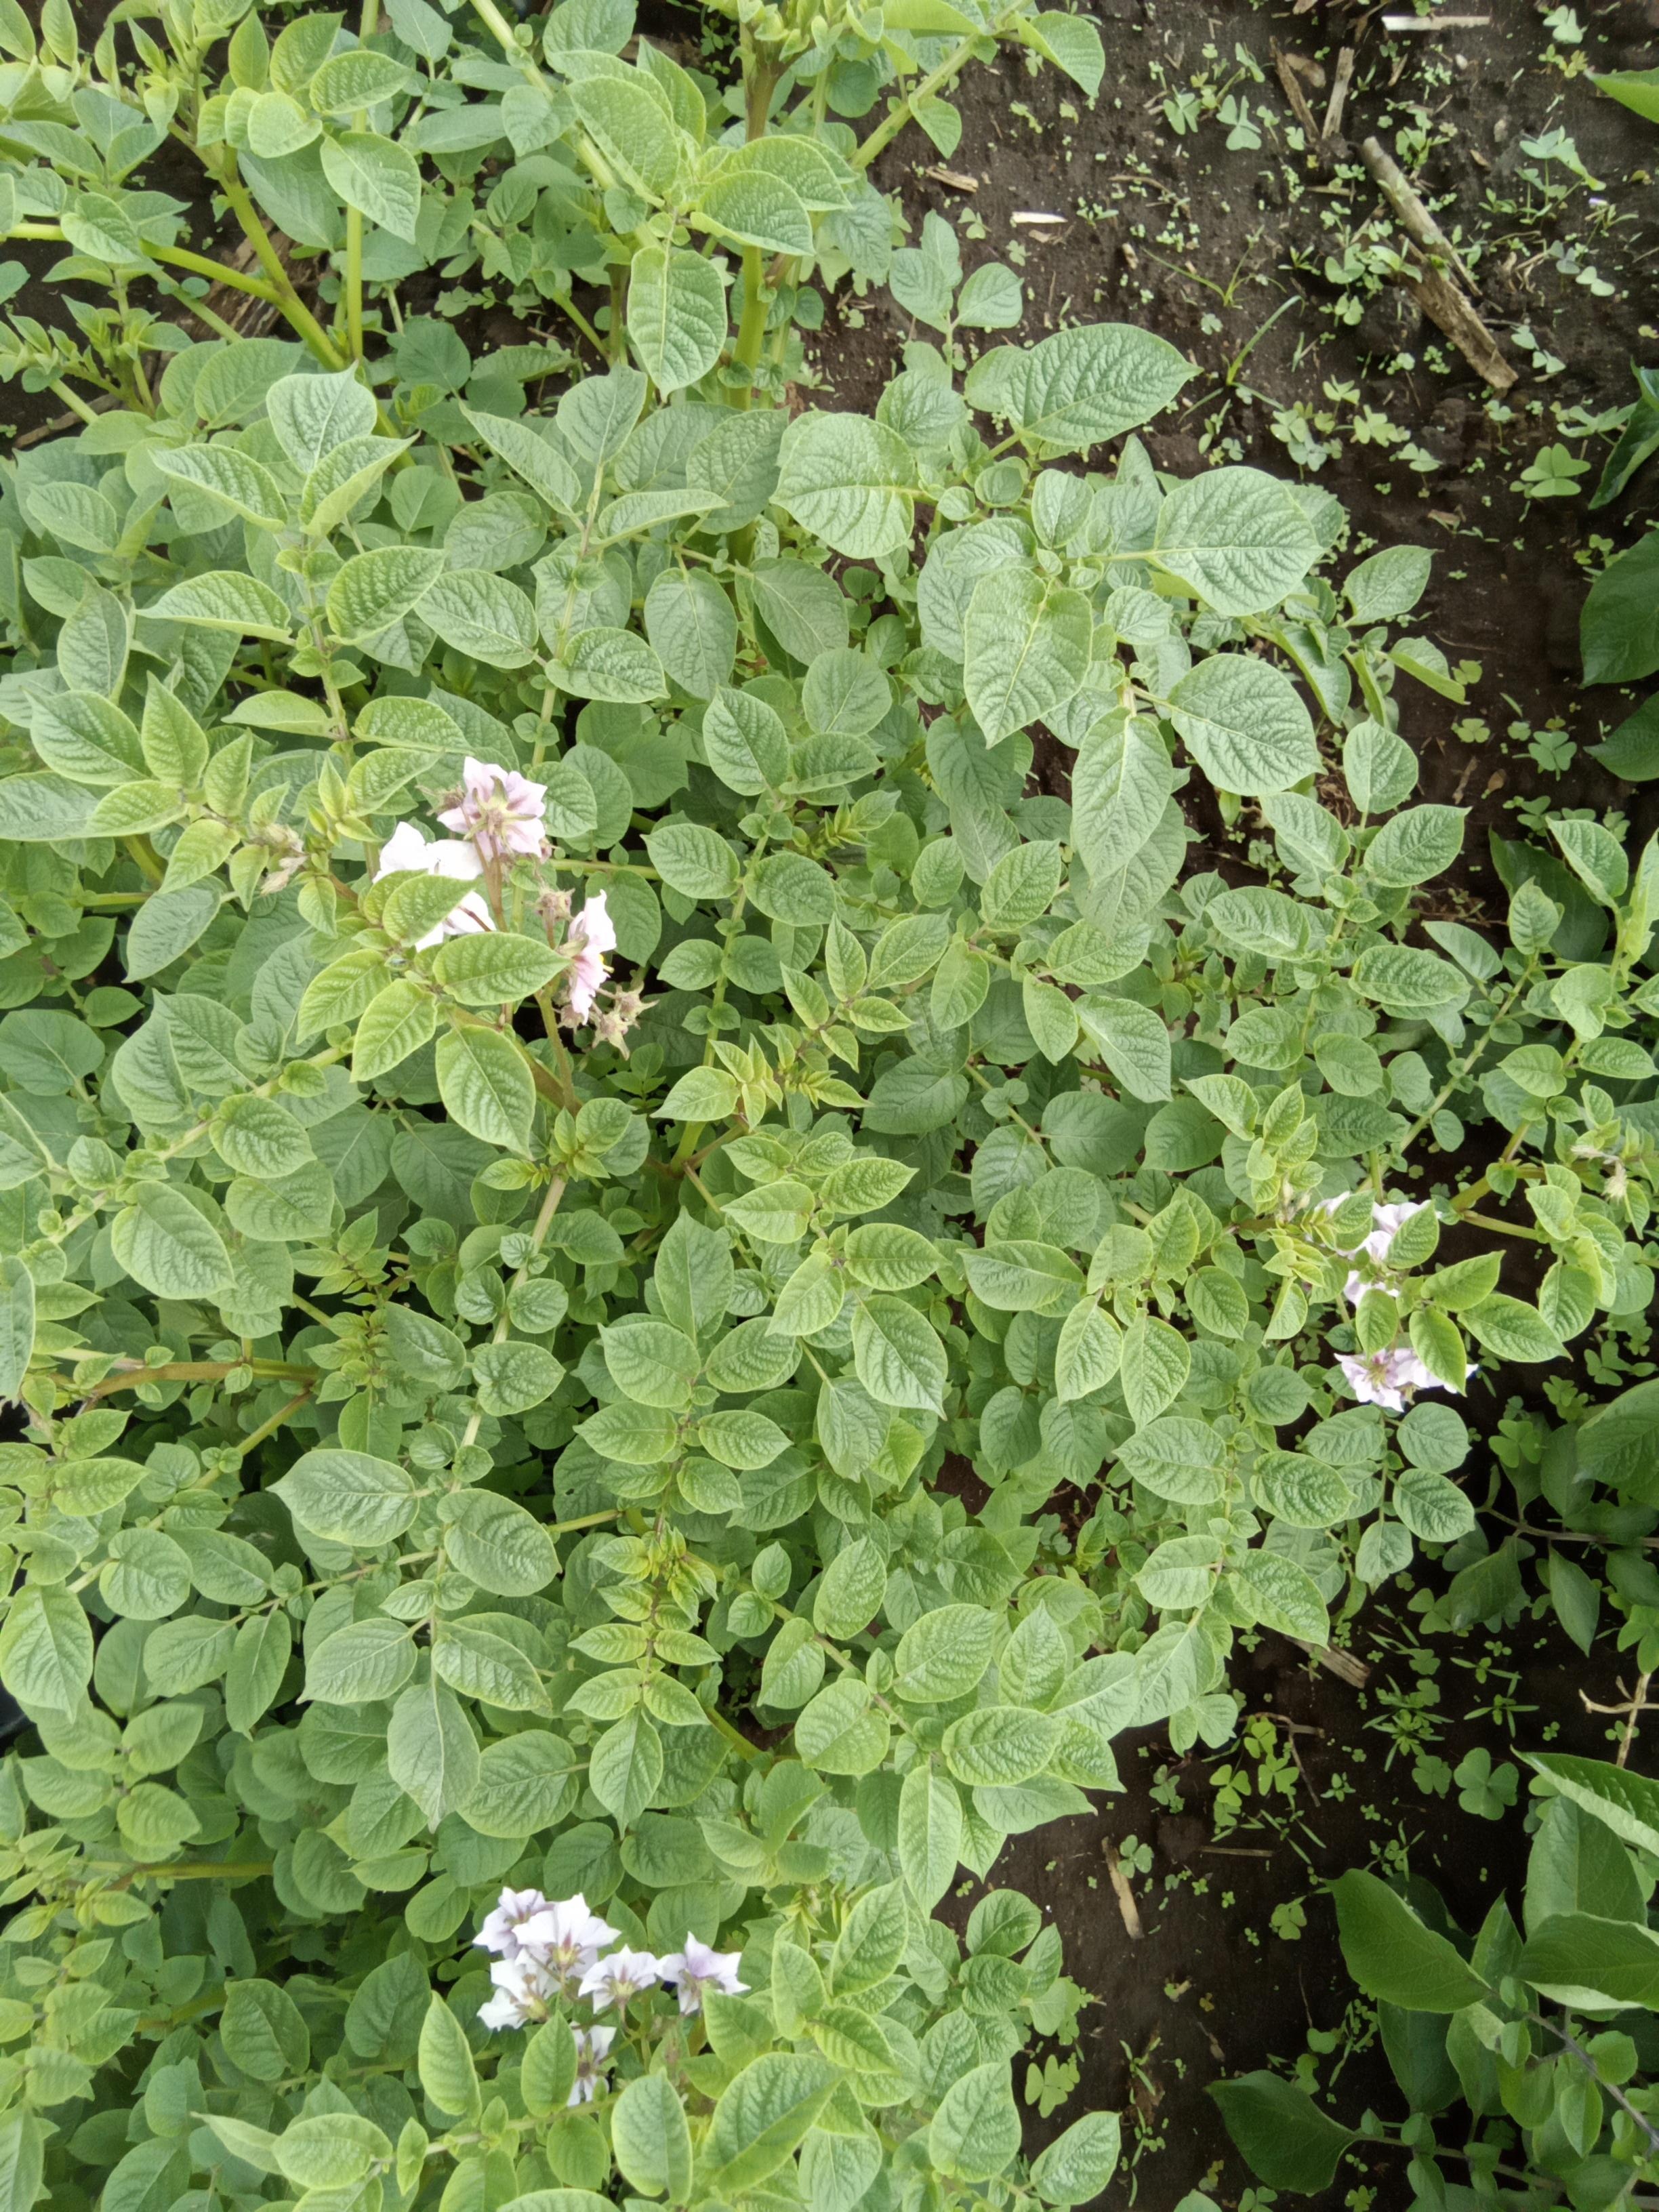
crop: potato
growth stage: flowering
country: Kenya
